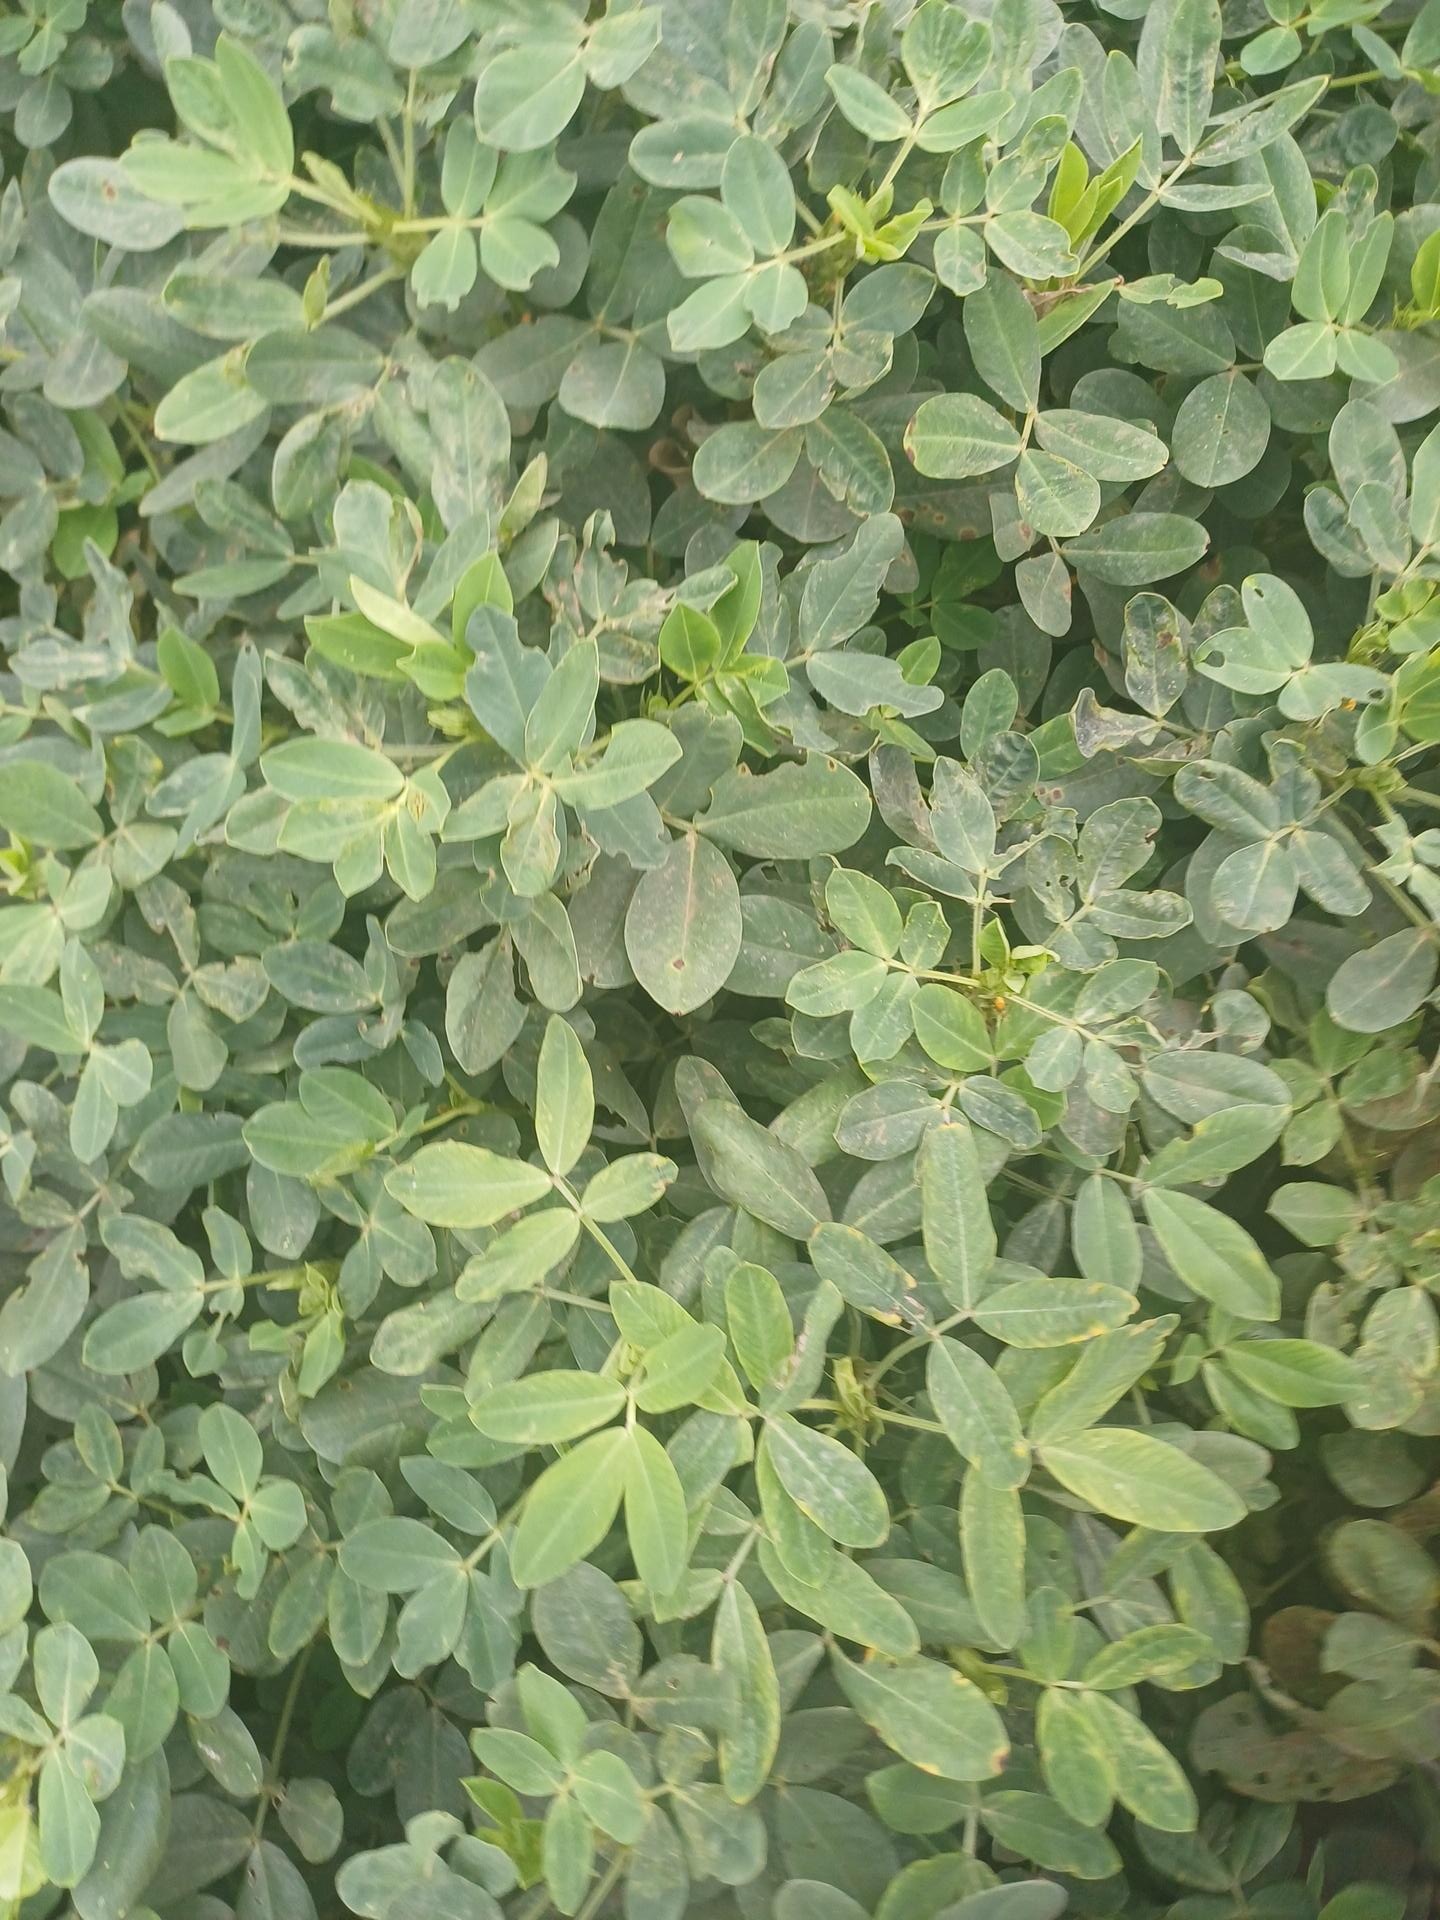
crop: groundnut
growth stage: pegging
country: Kenya
